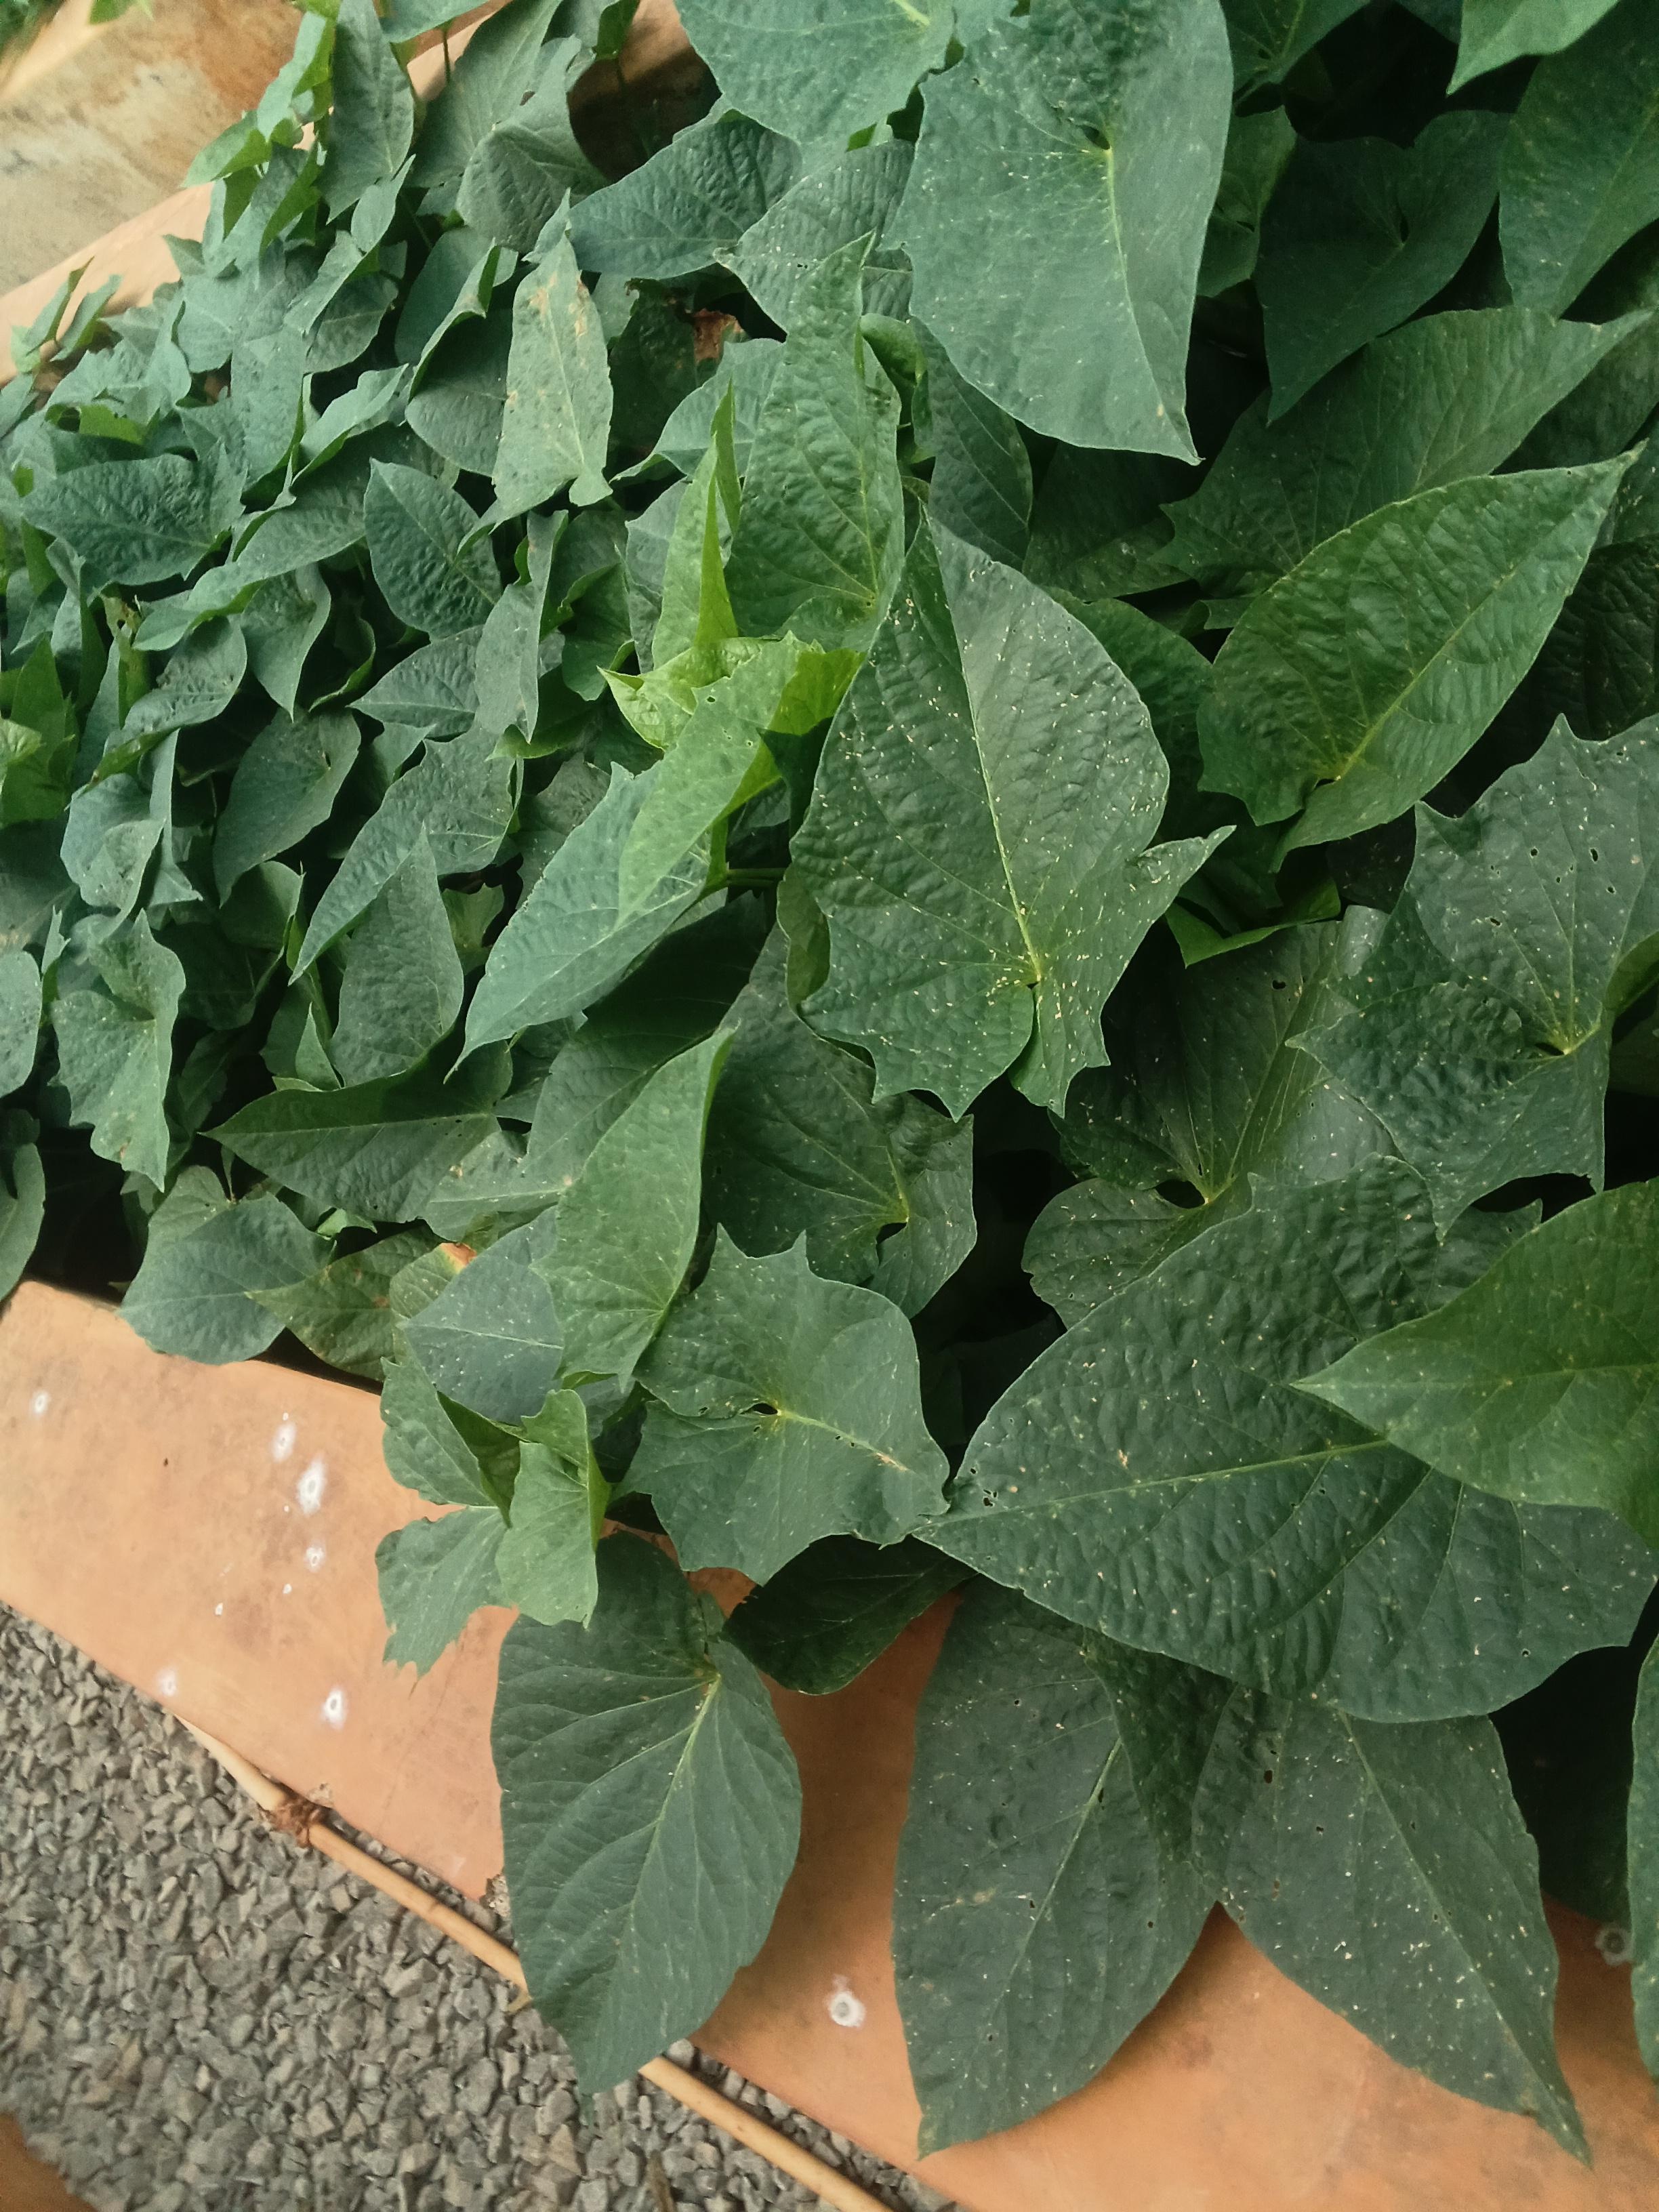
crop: sweet potato
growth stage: vegetative
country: Kenya
